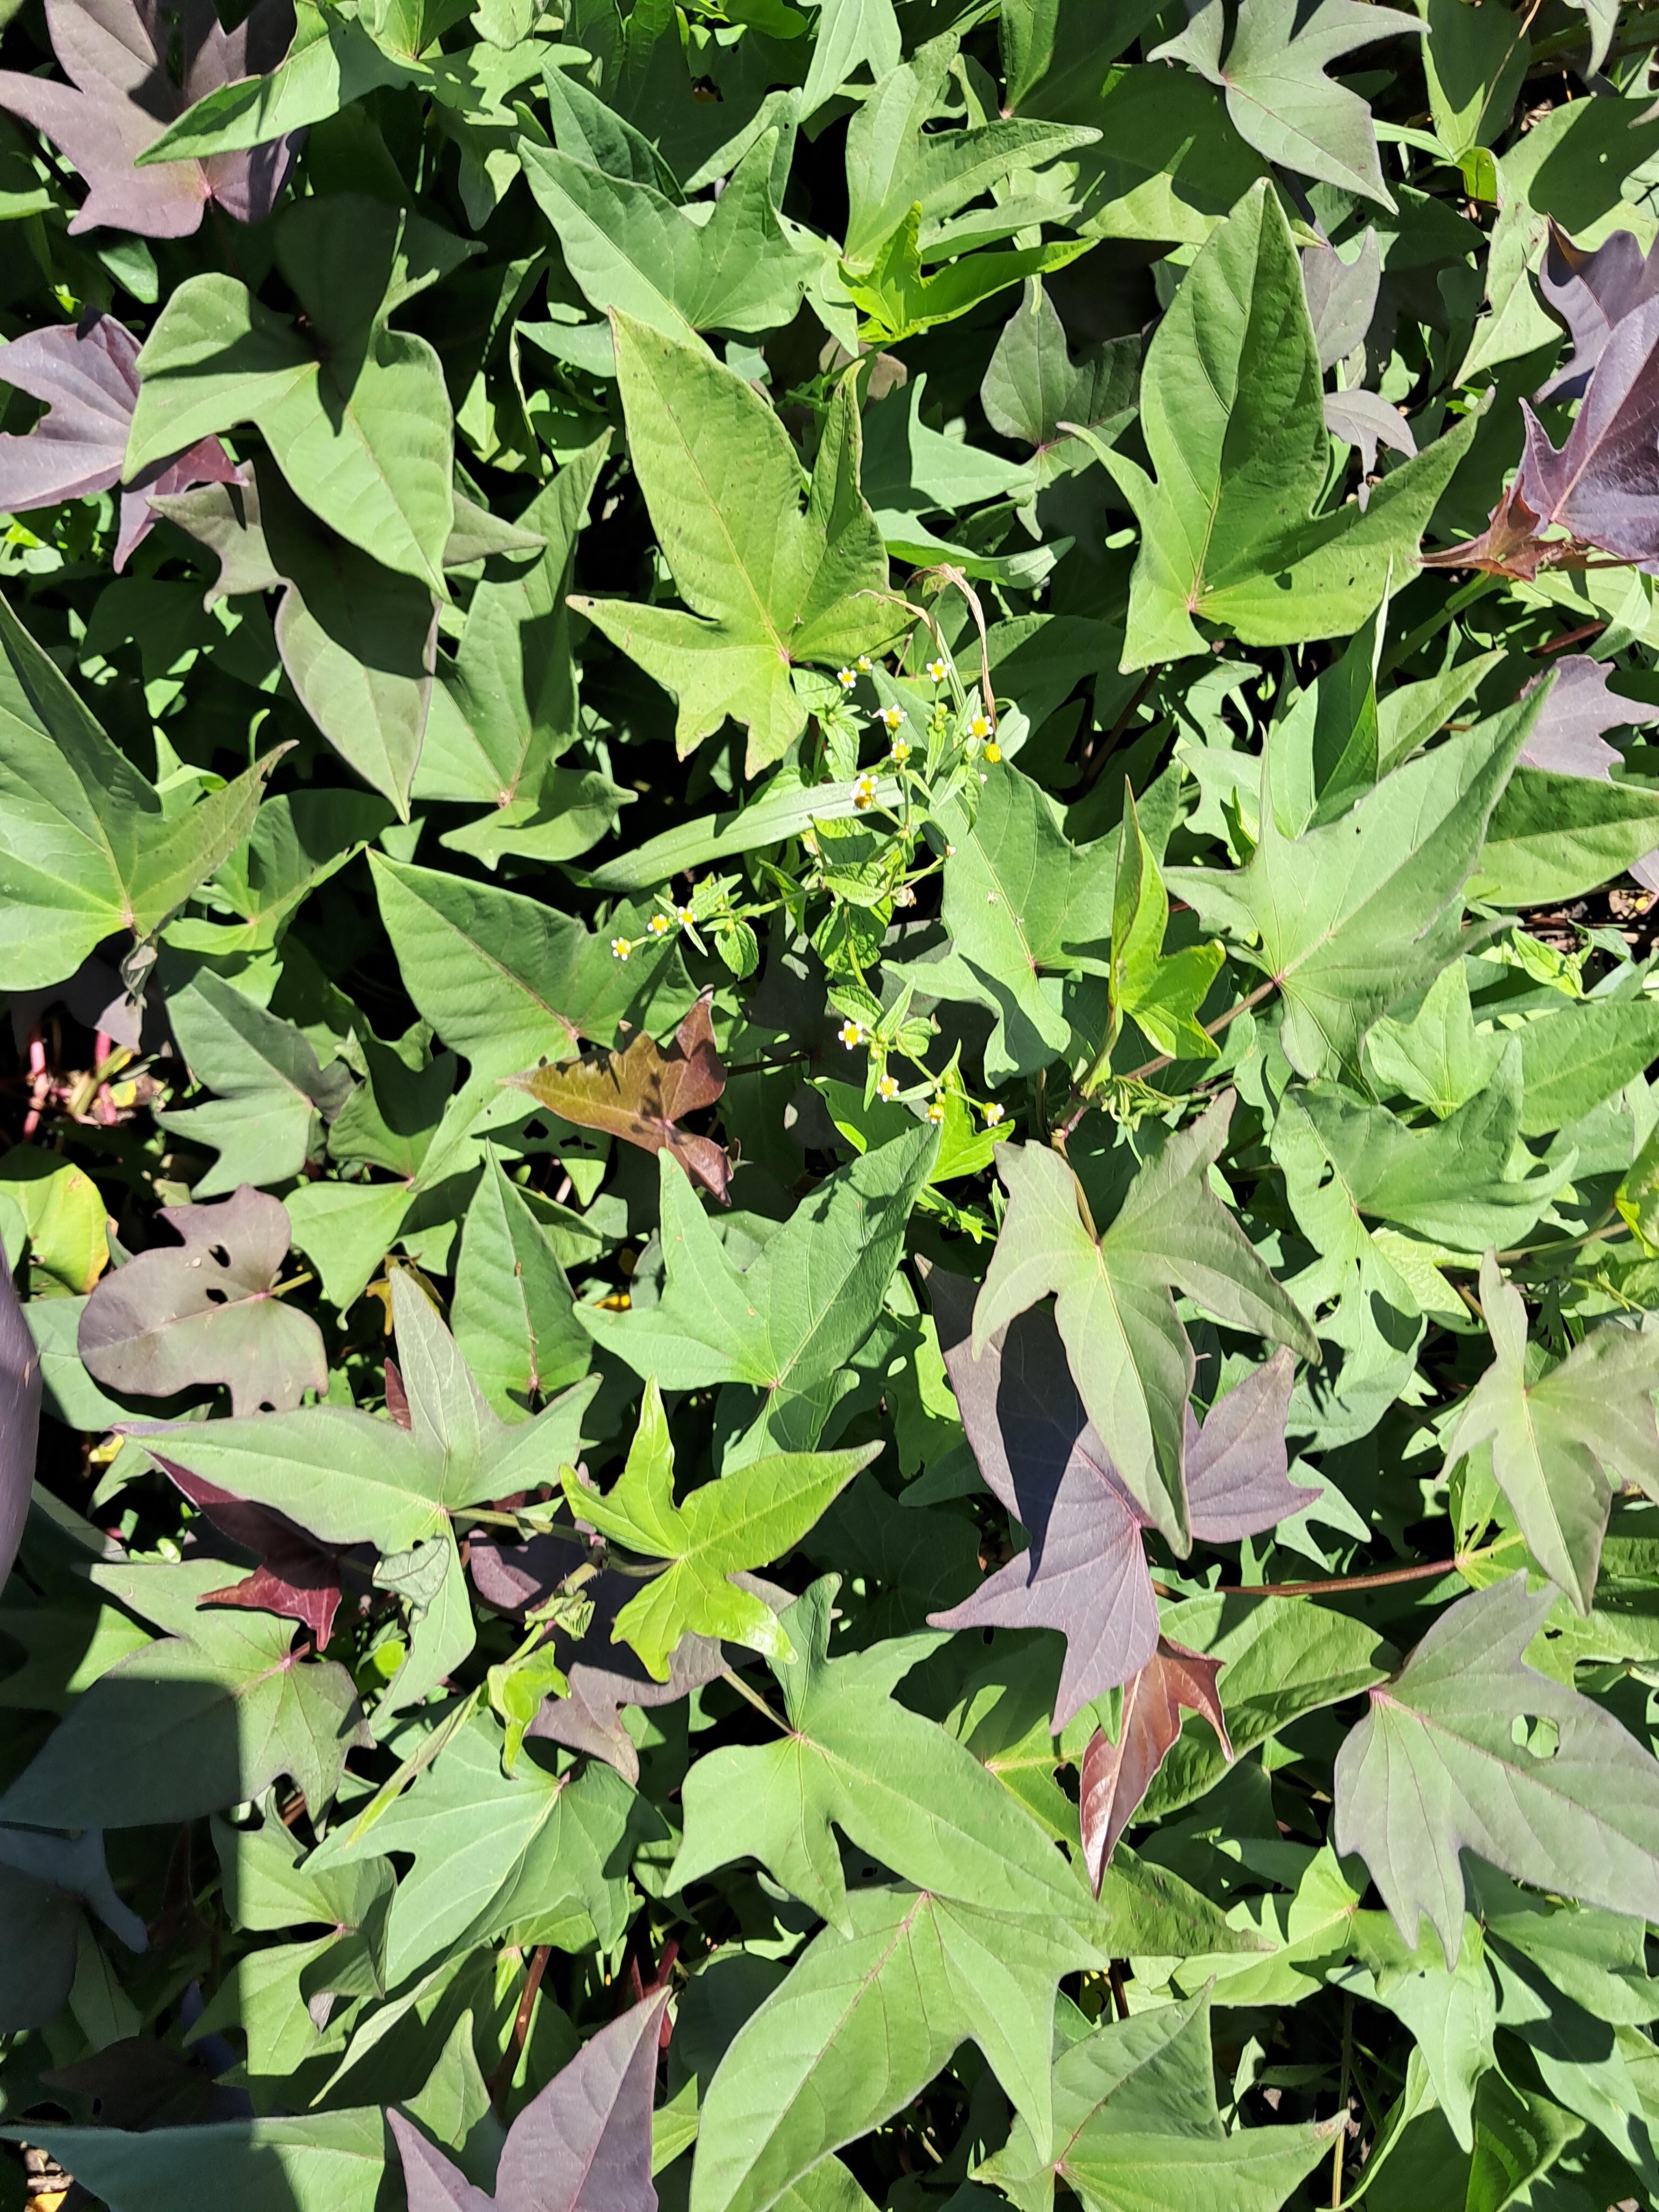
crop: sweet potato
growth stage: vegetative
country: Tanzania
